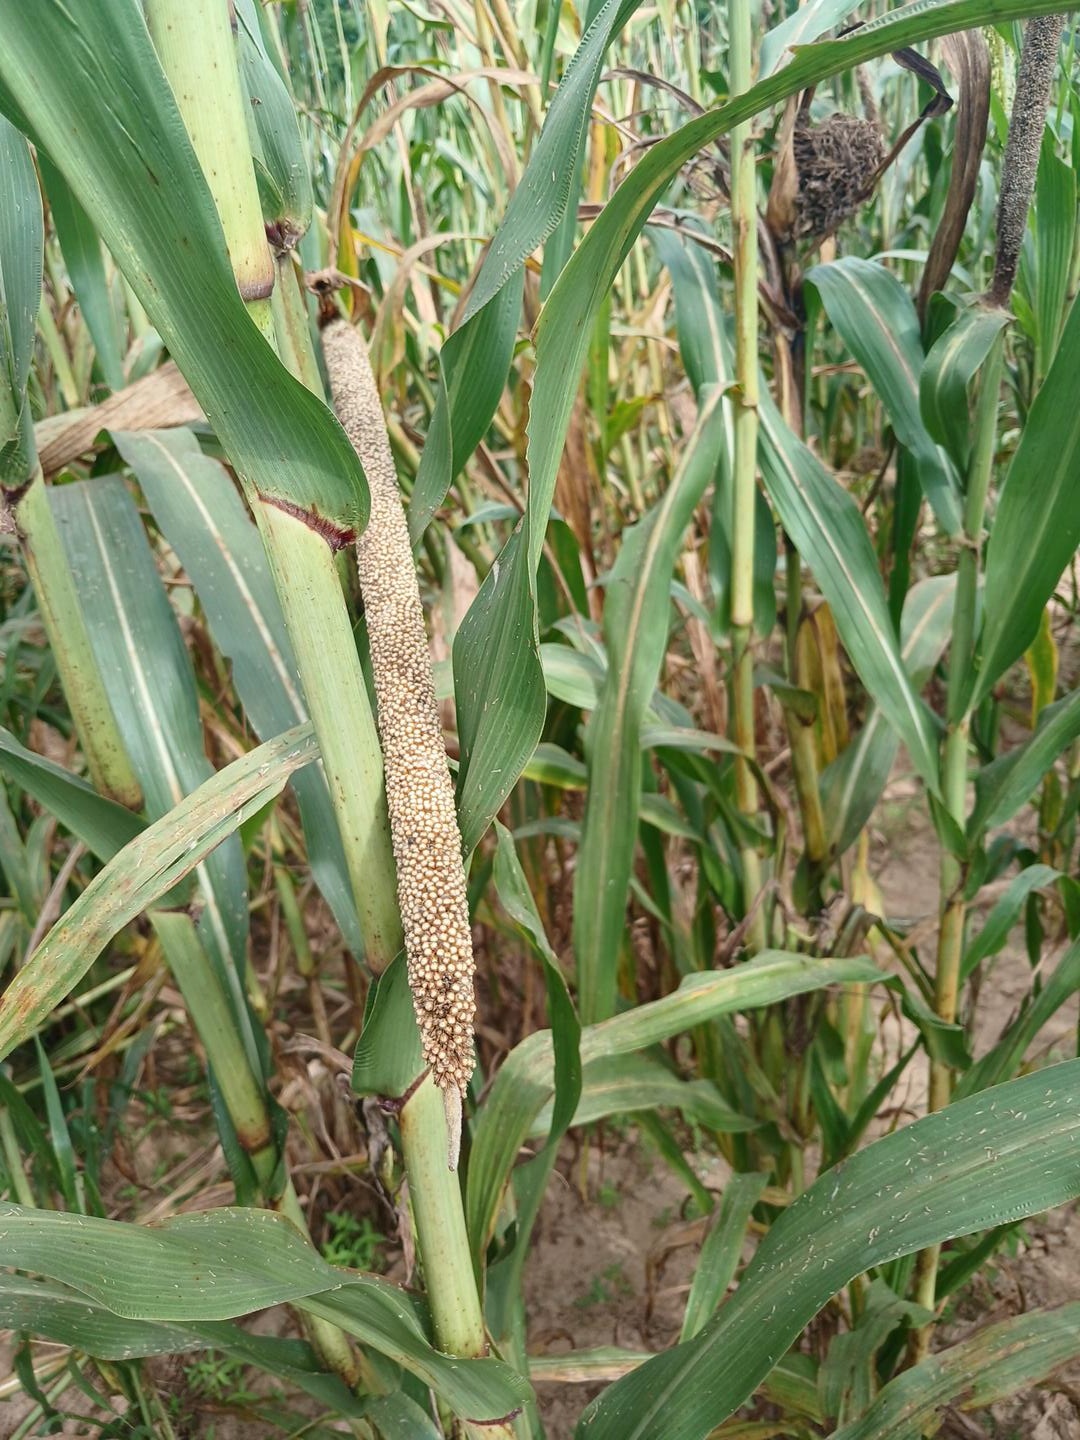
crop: pearl millet
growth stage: maturity
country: Senegal
